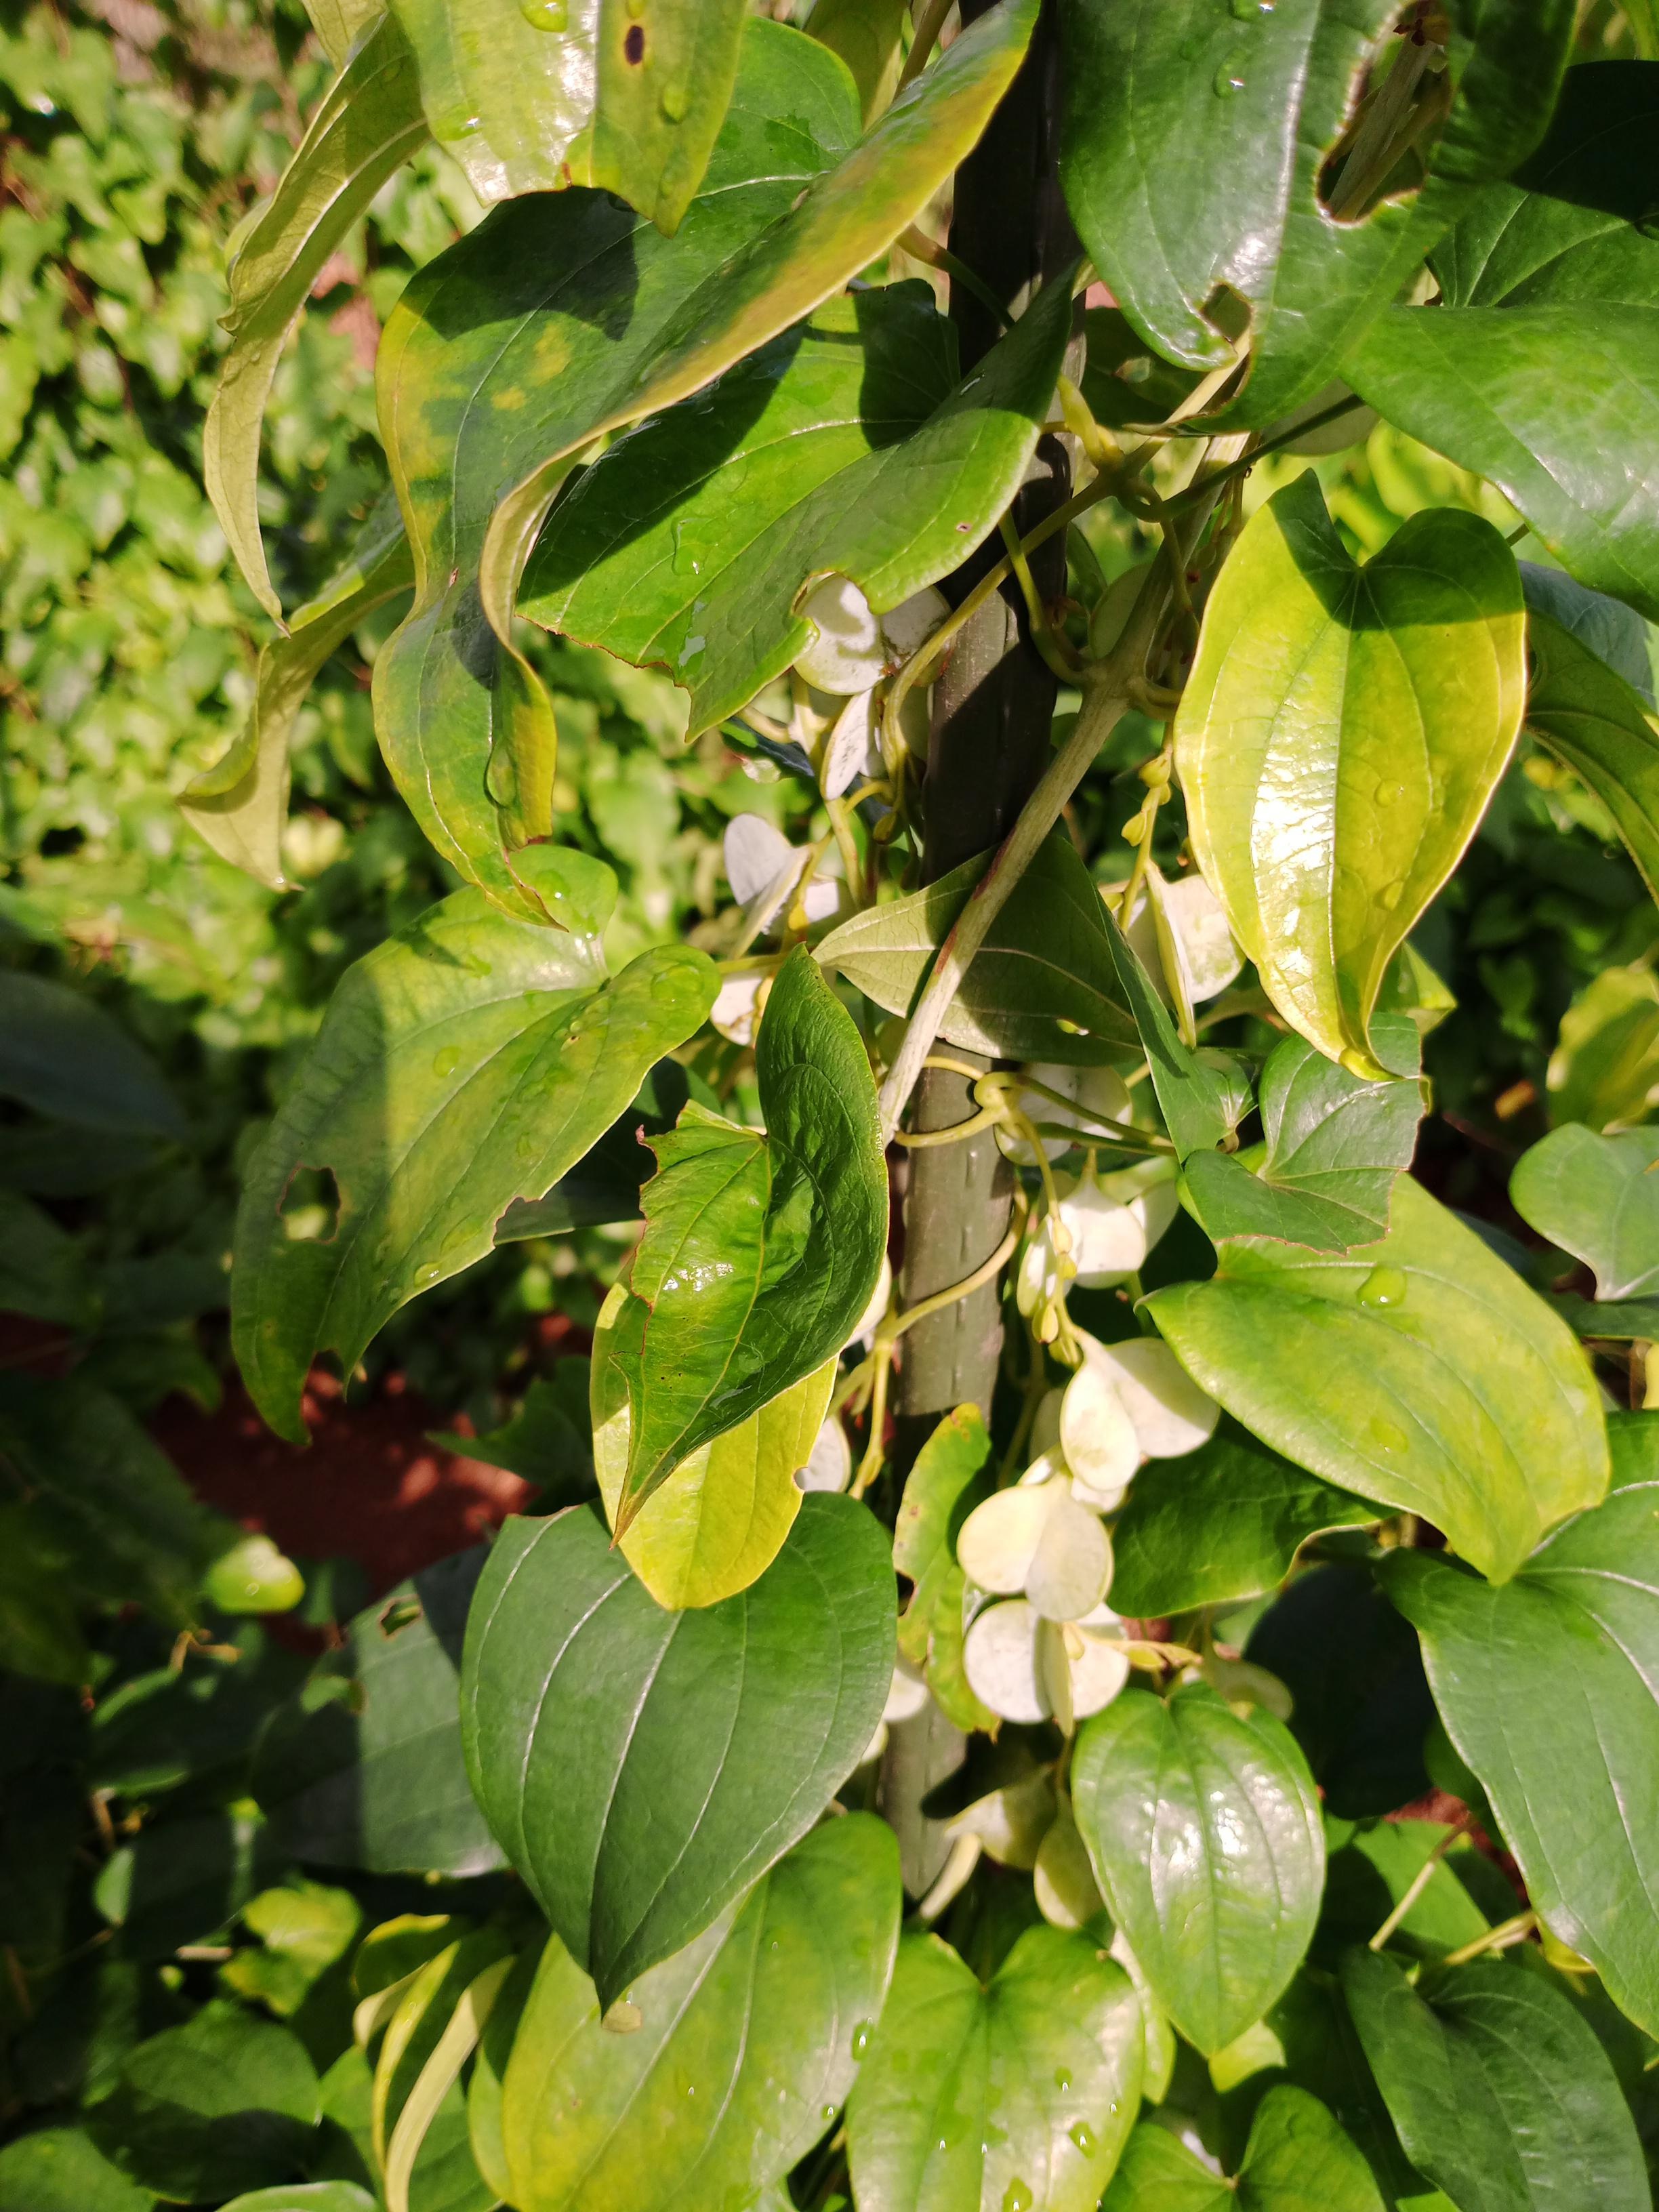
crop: yam
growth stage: vegetative
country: Nigeria
